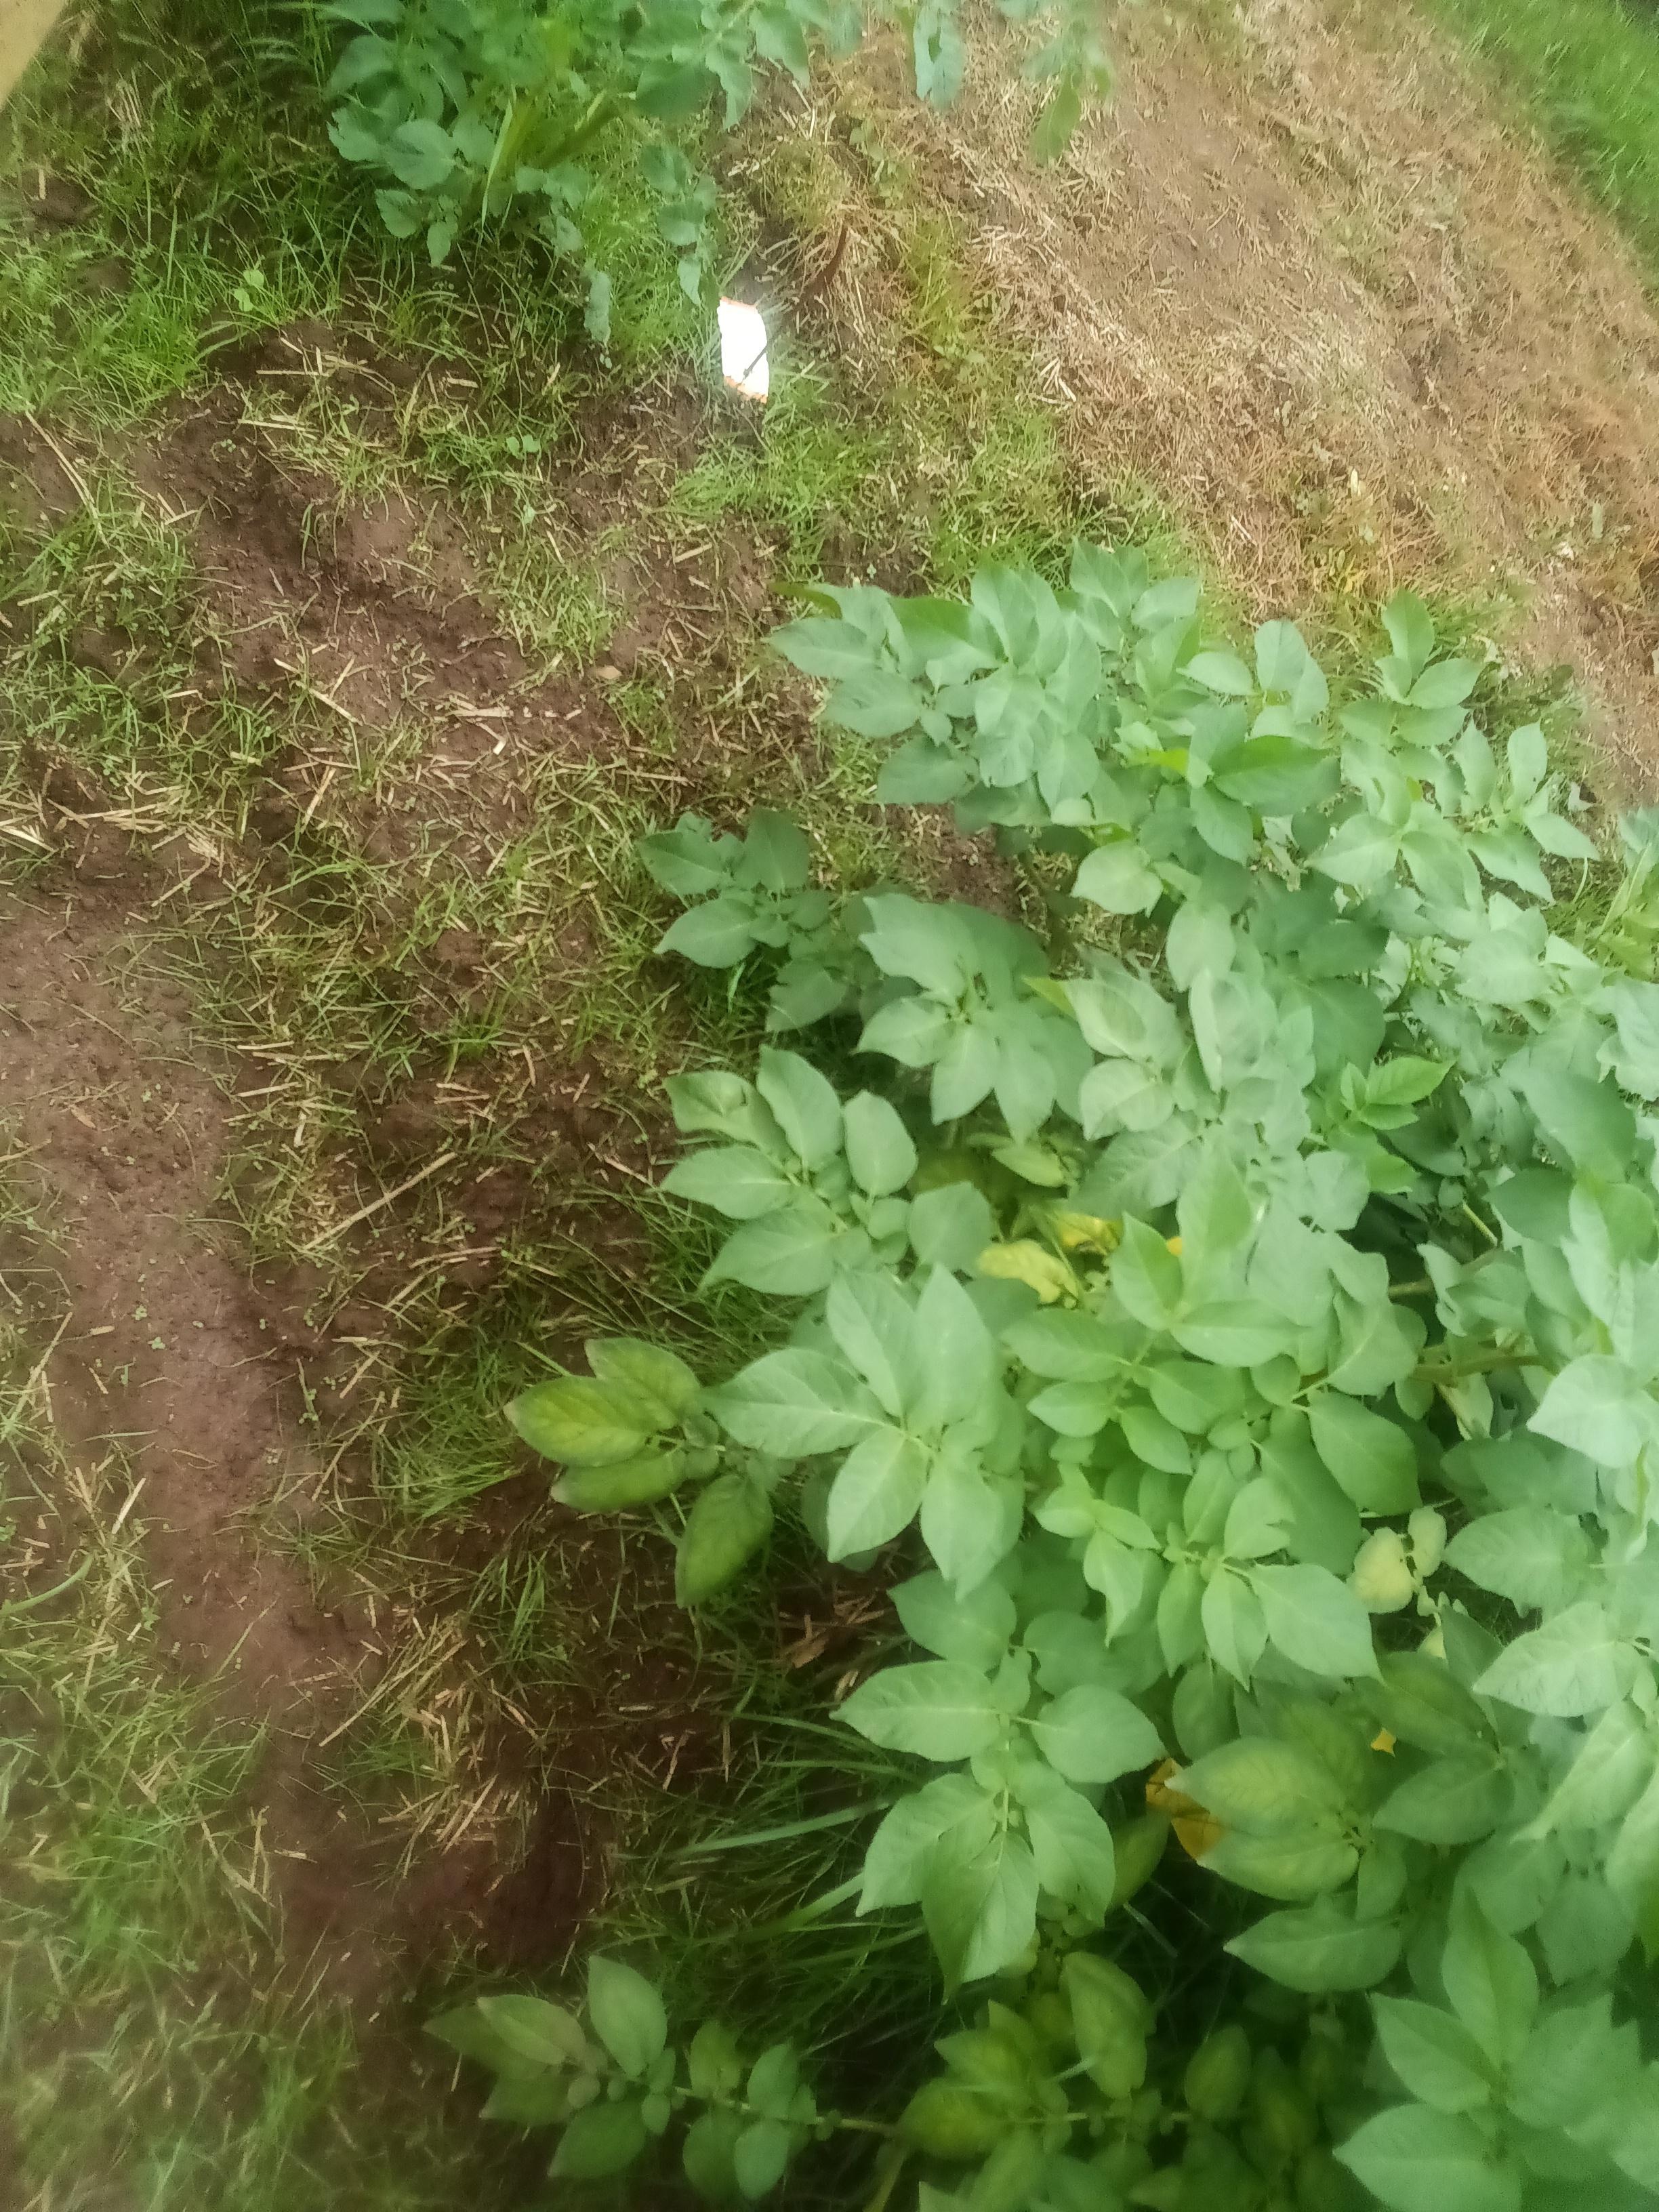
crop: potato
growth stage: flowering
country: Kenya
